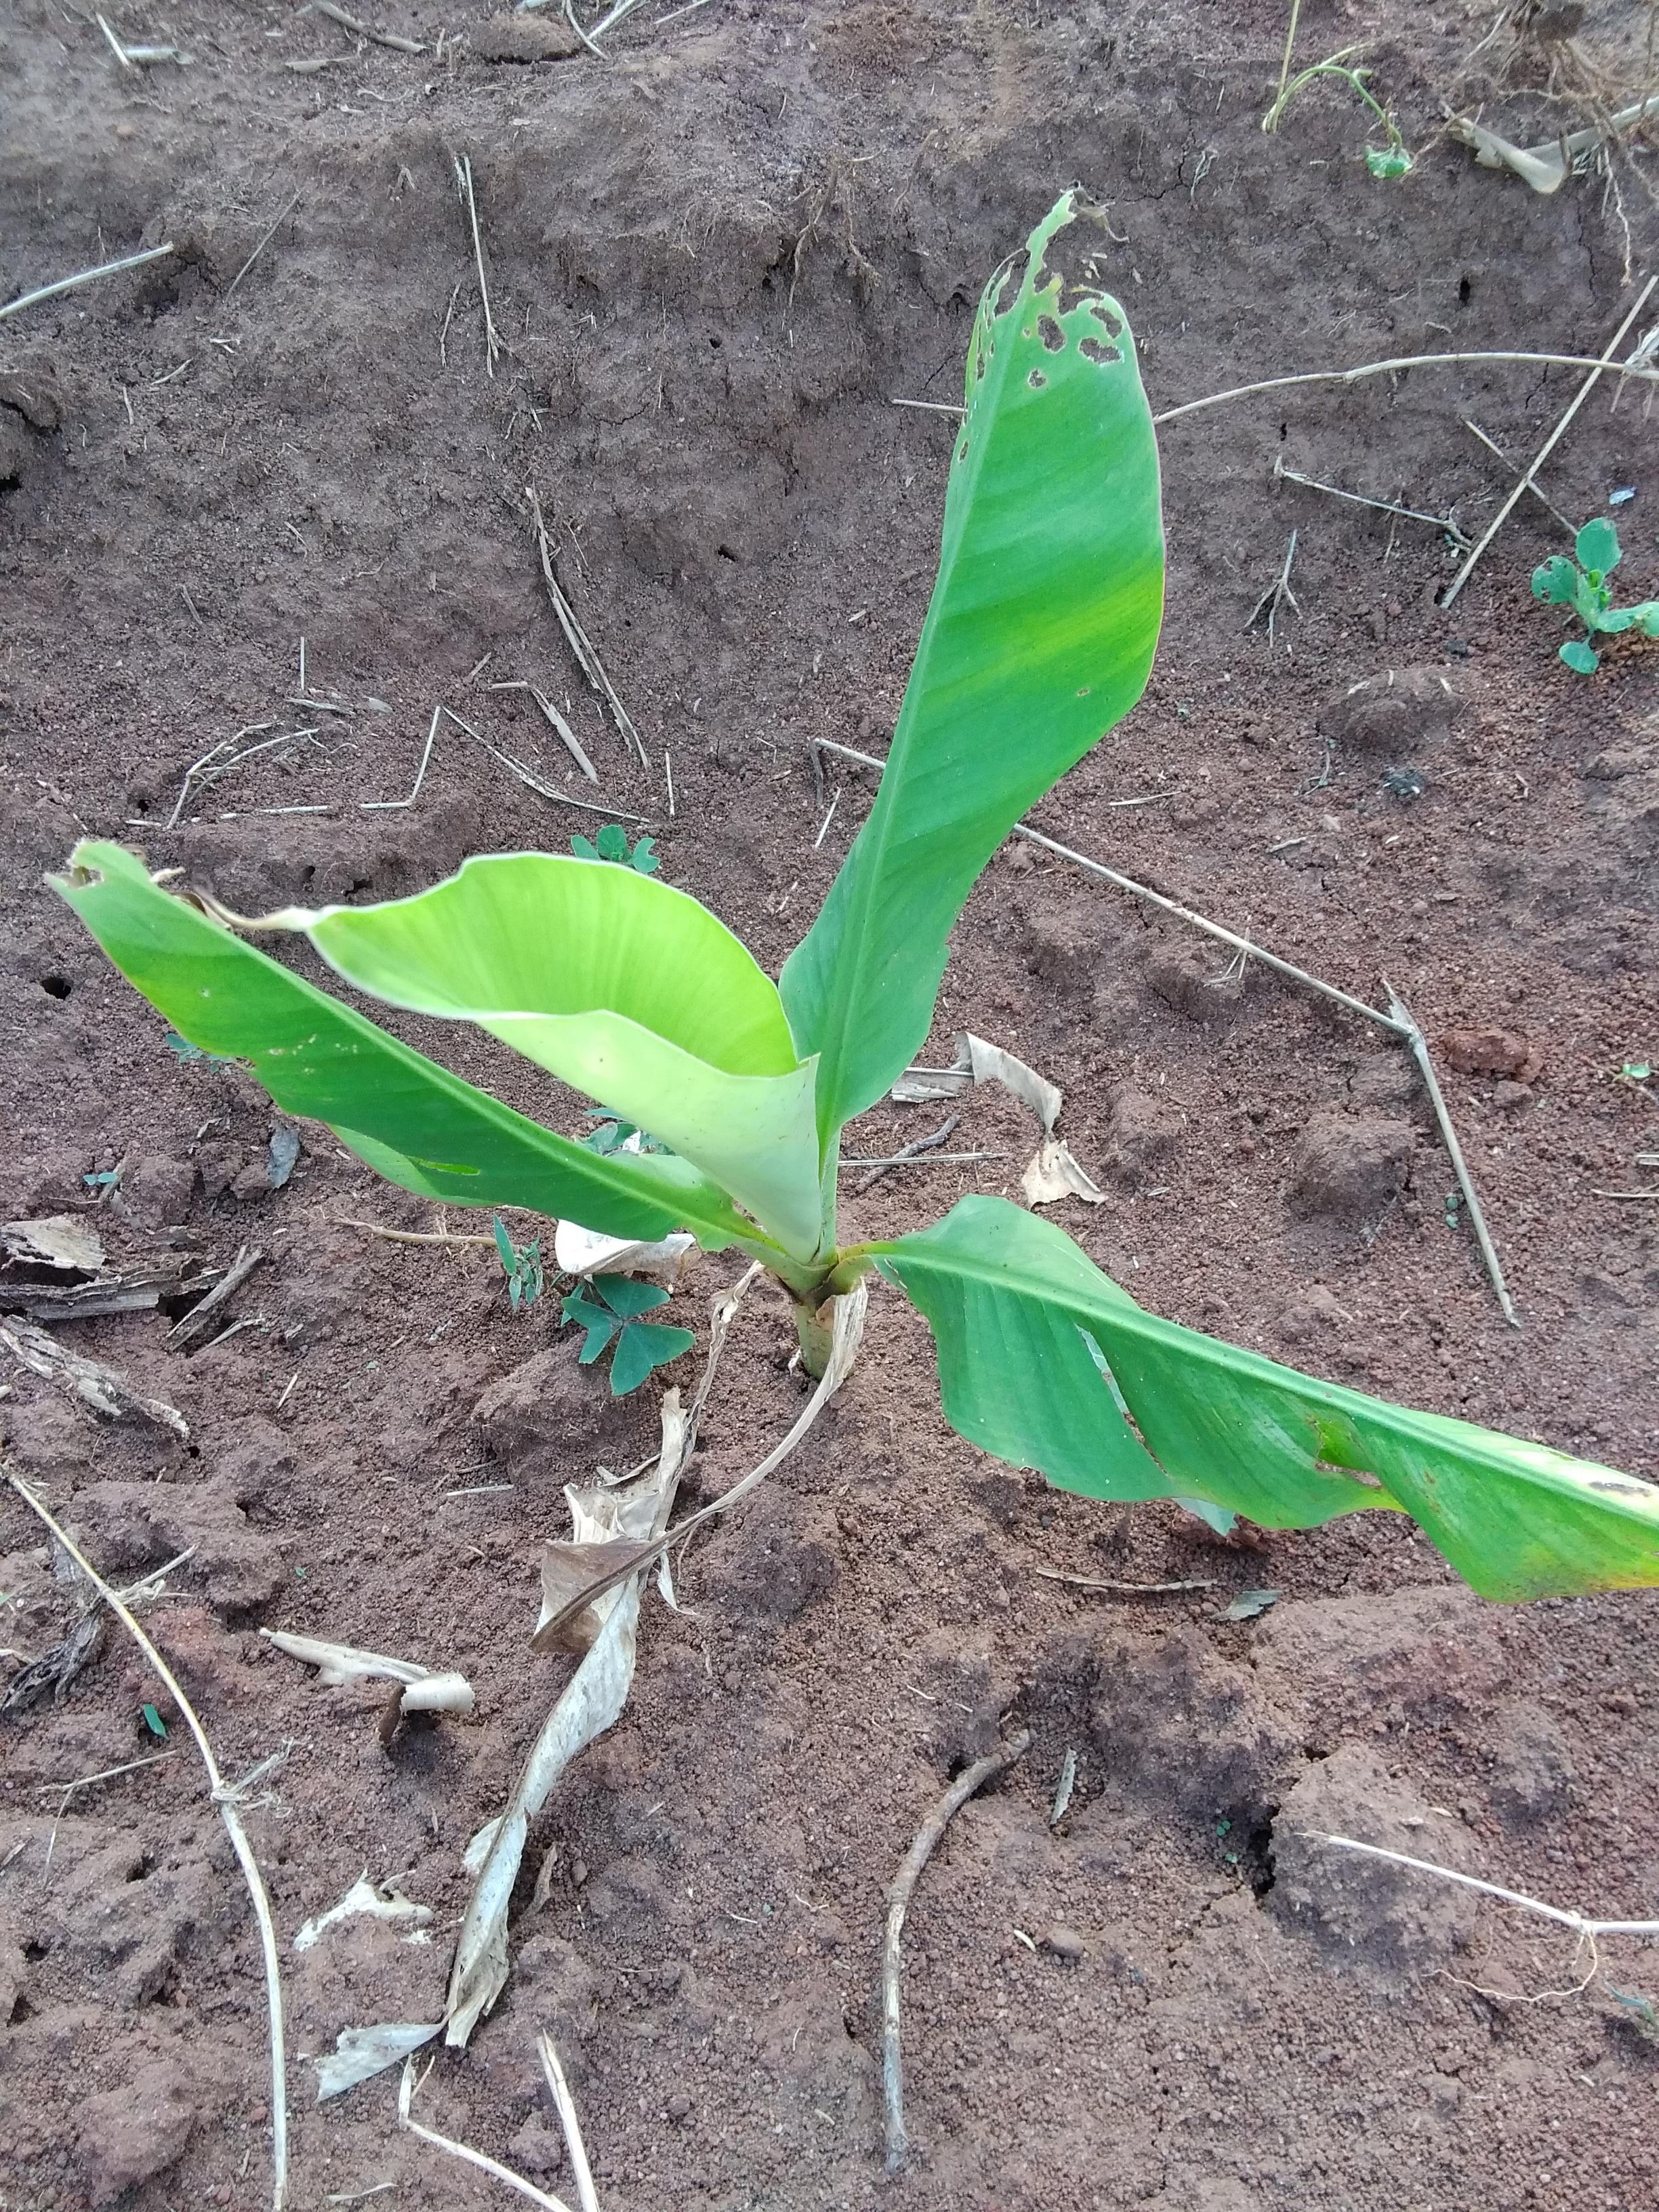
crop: banana
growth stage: vegetative
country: Tanzania
